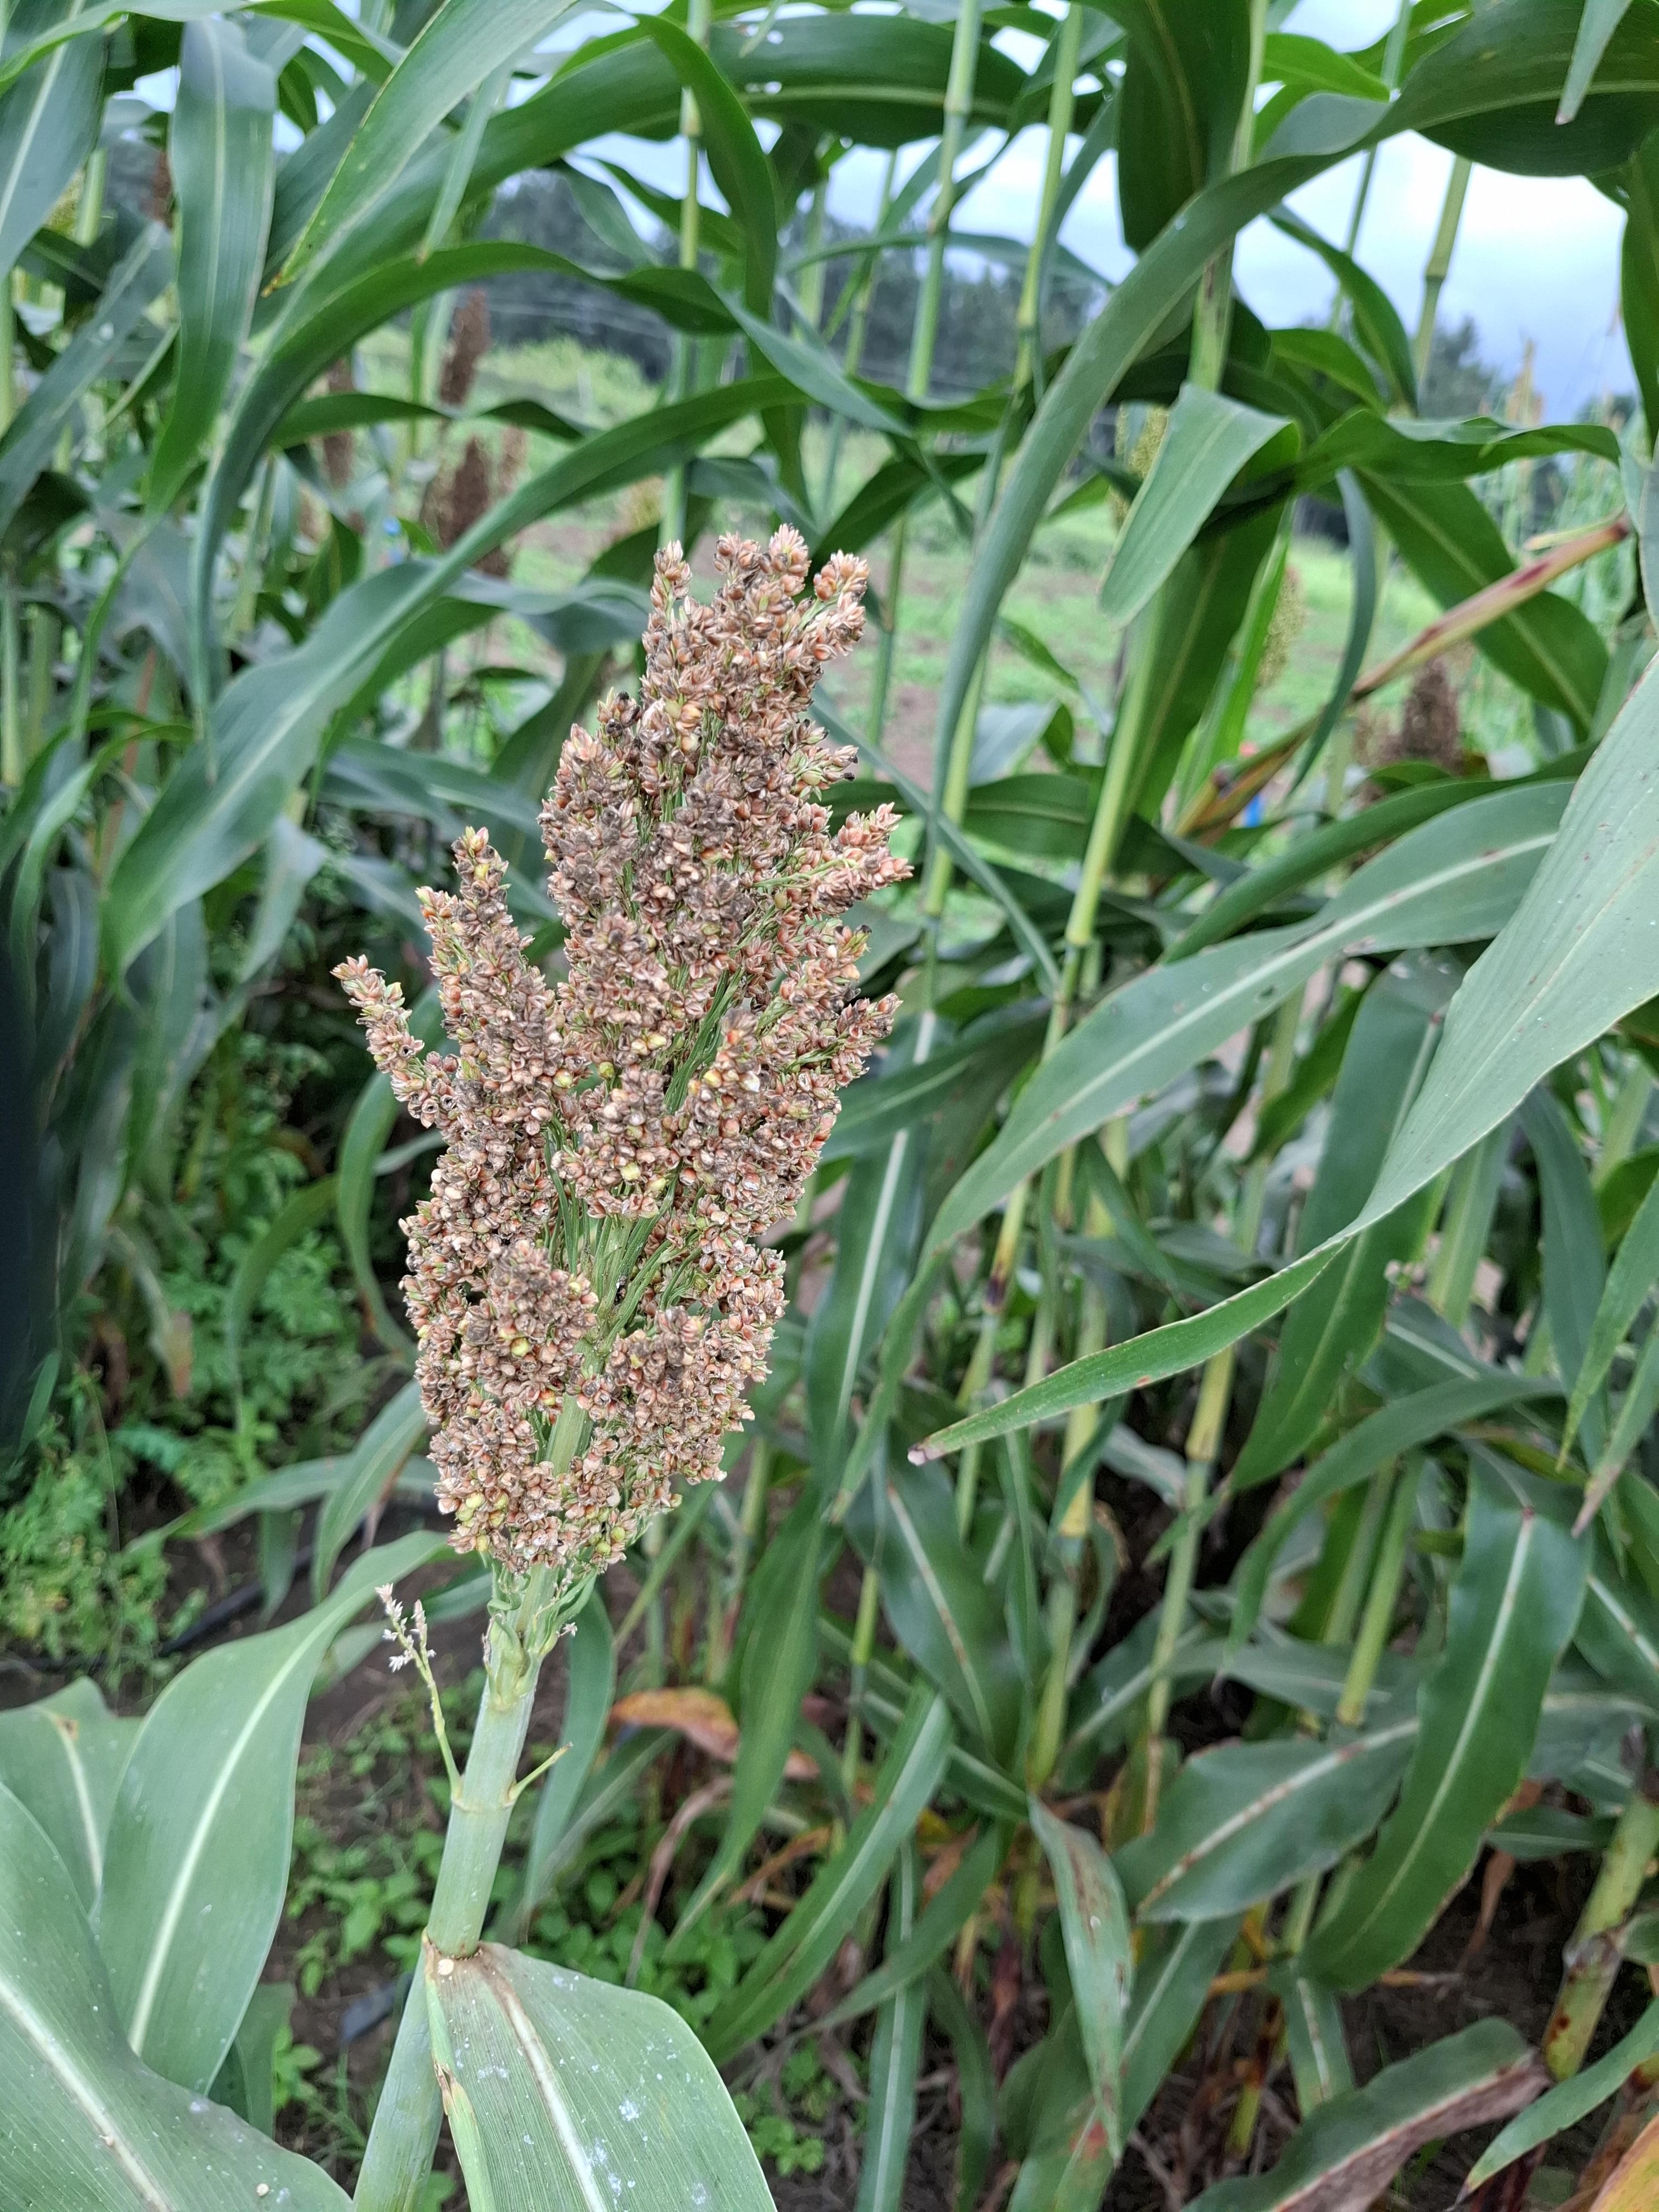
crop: sweet potato
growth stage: vegetative
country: Tanzania
